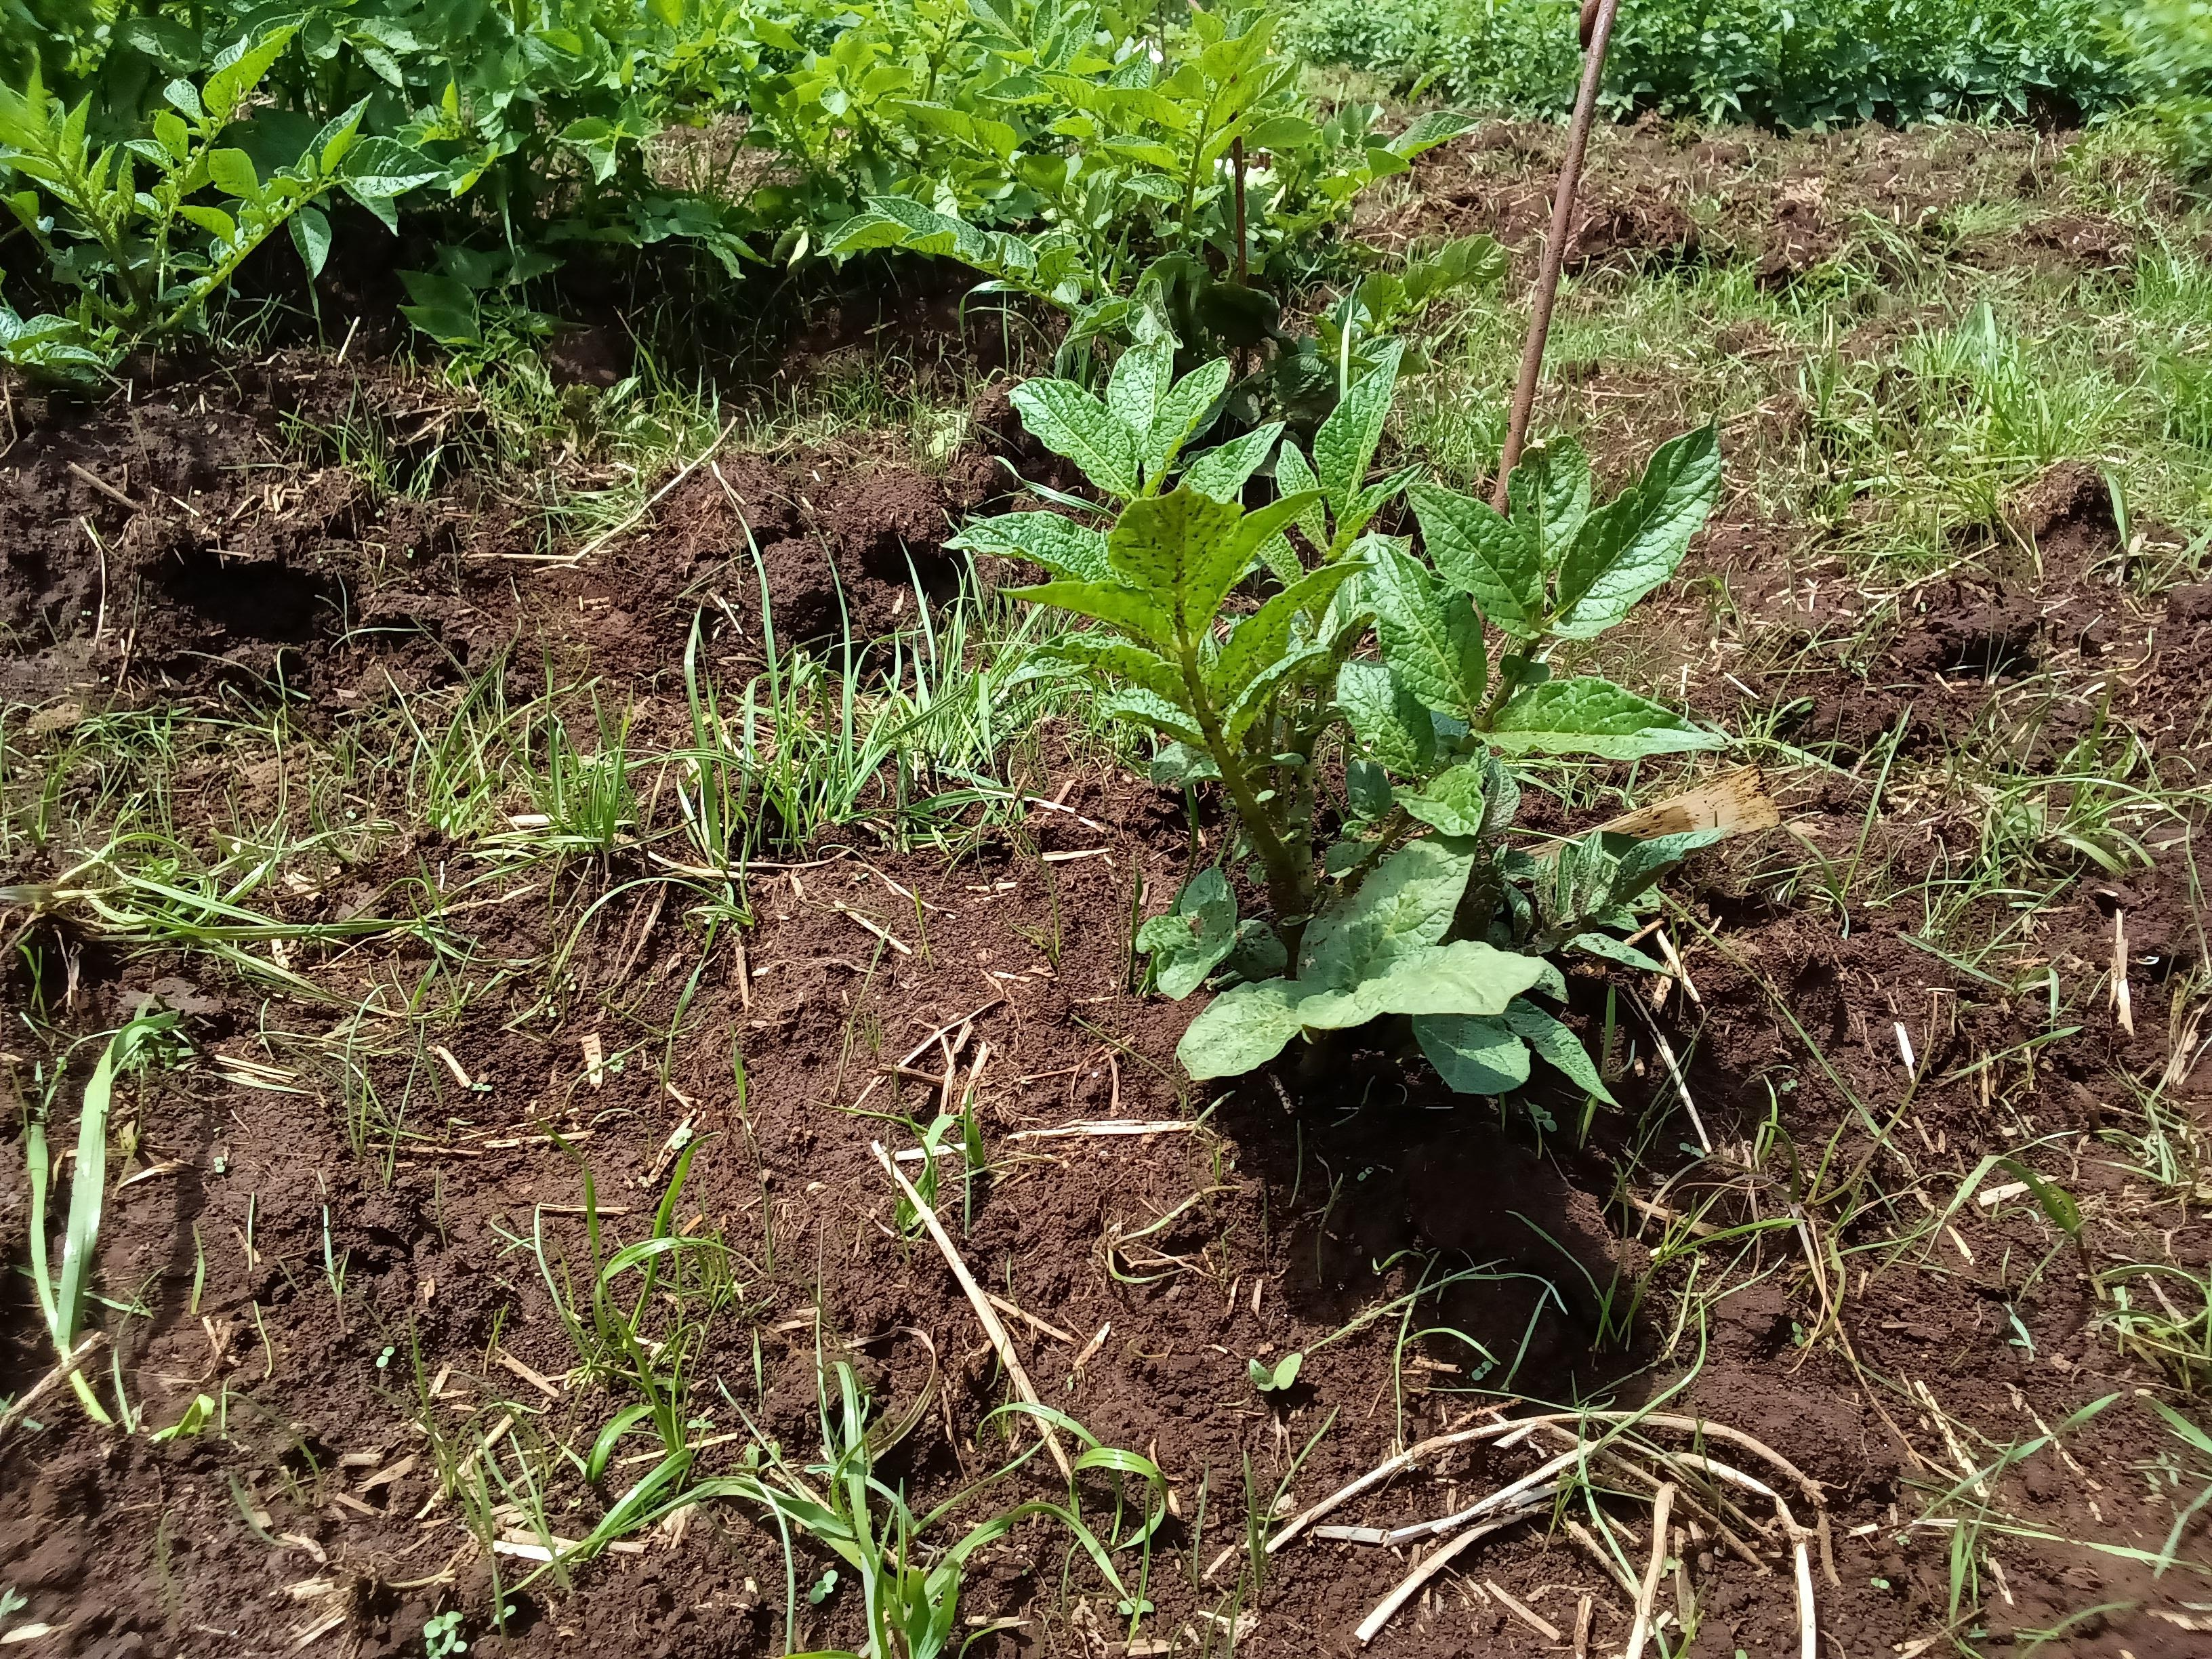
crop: potato
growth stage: emergence
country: Kenya
